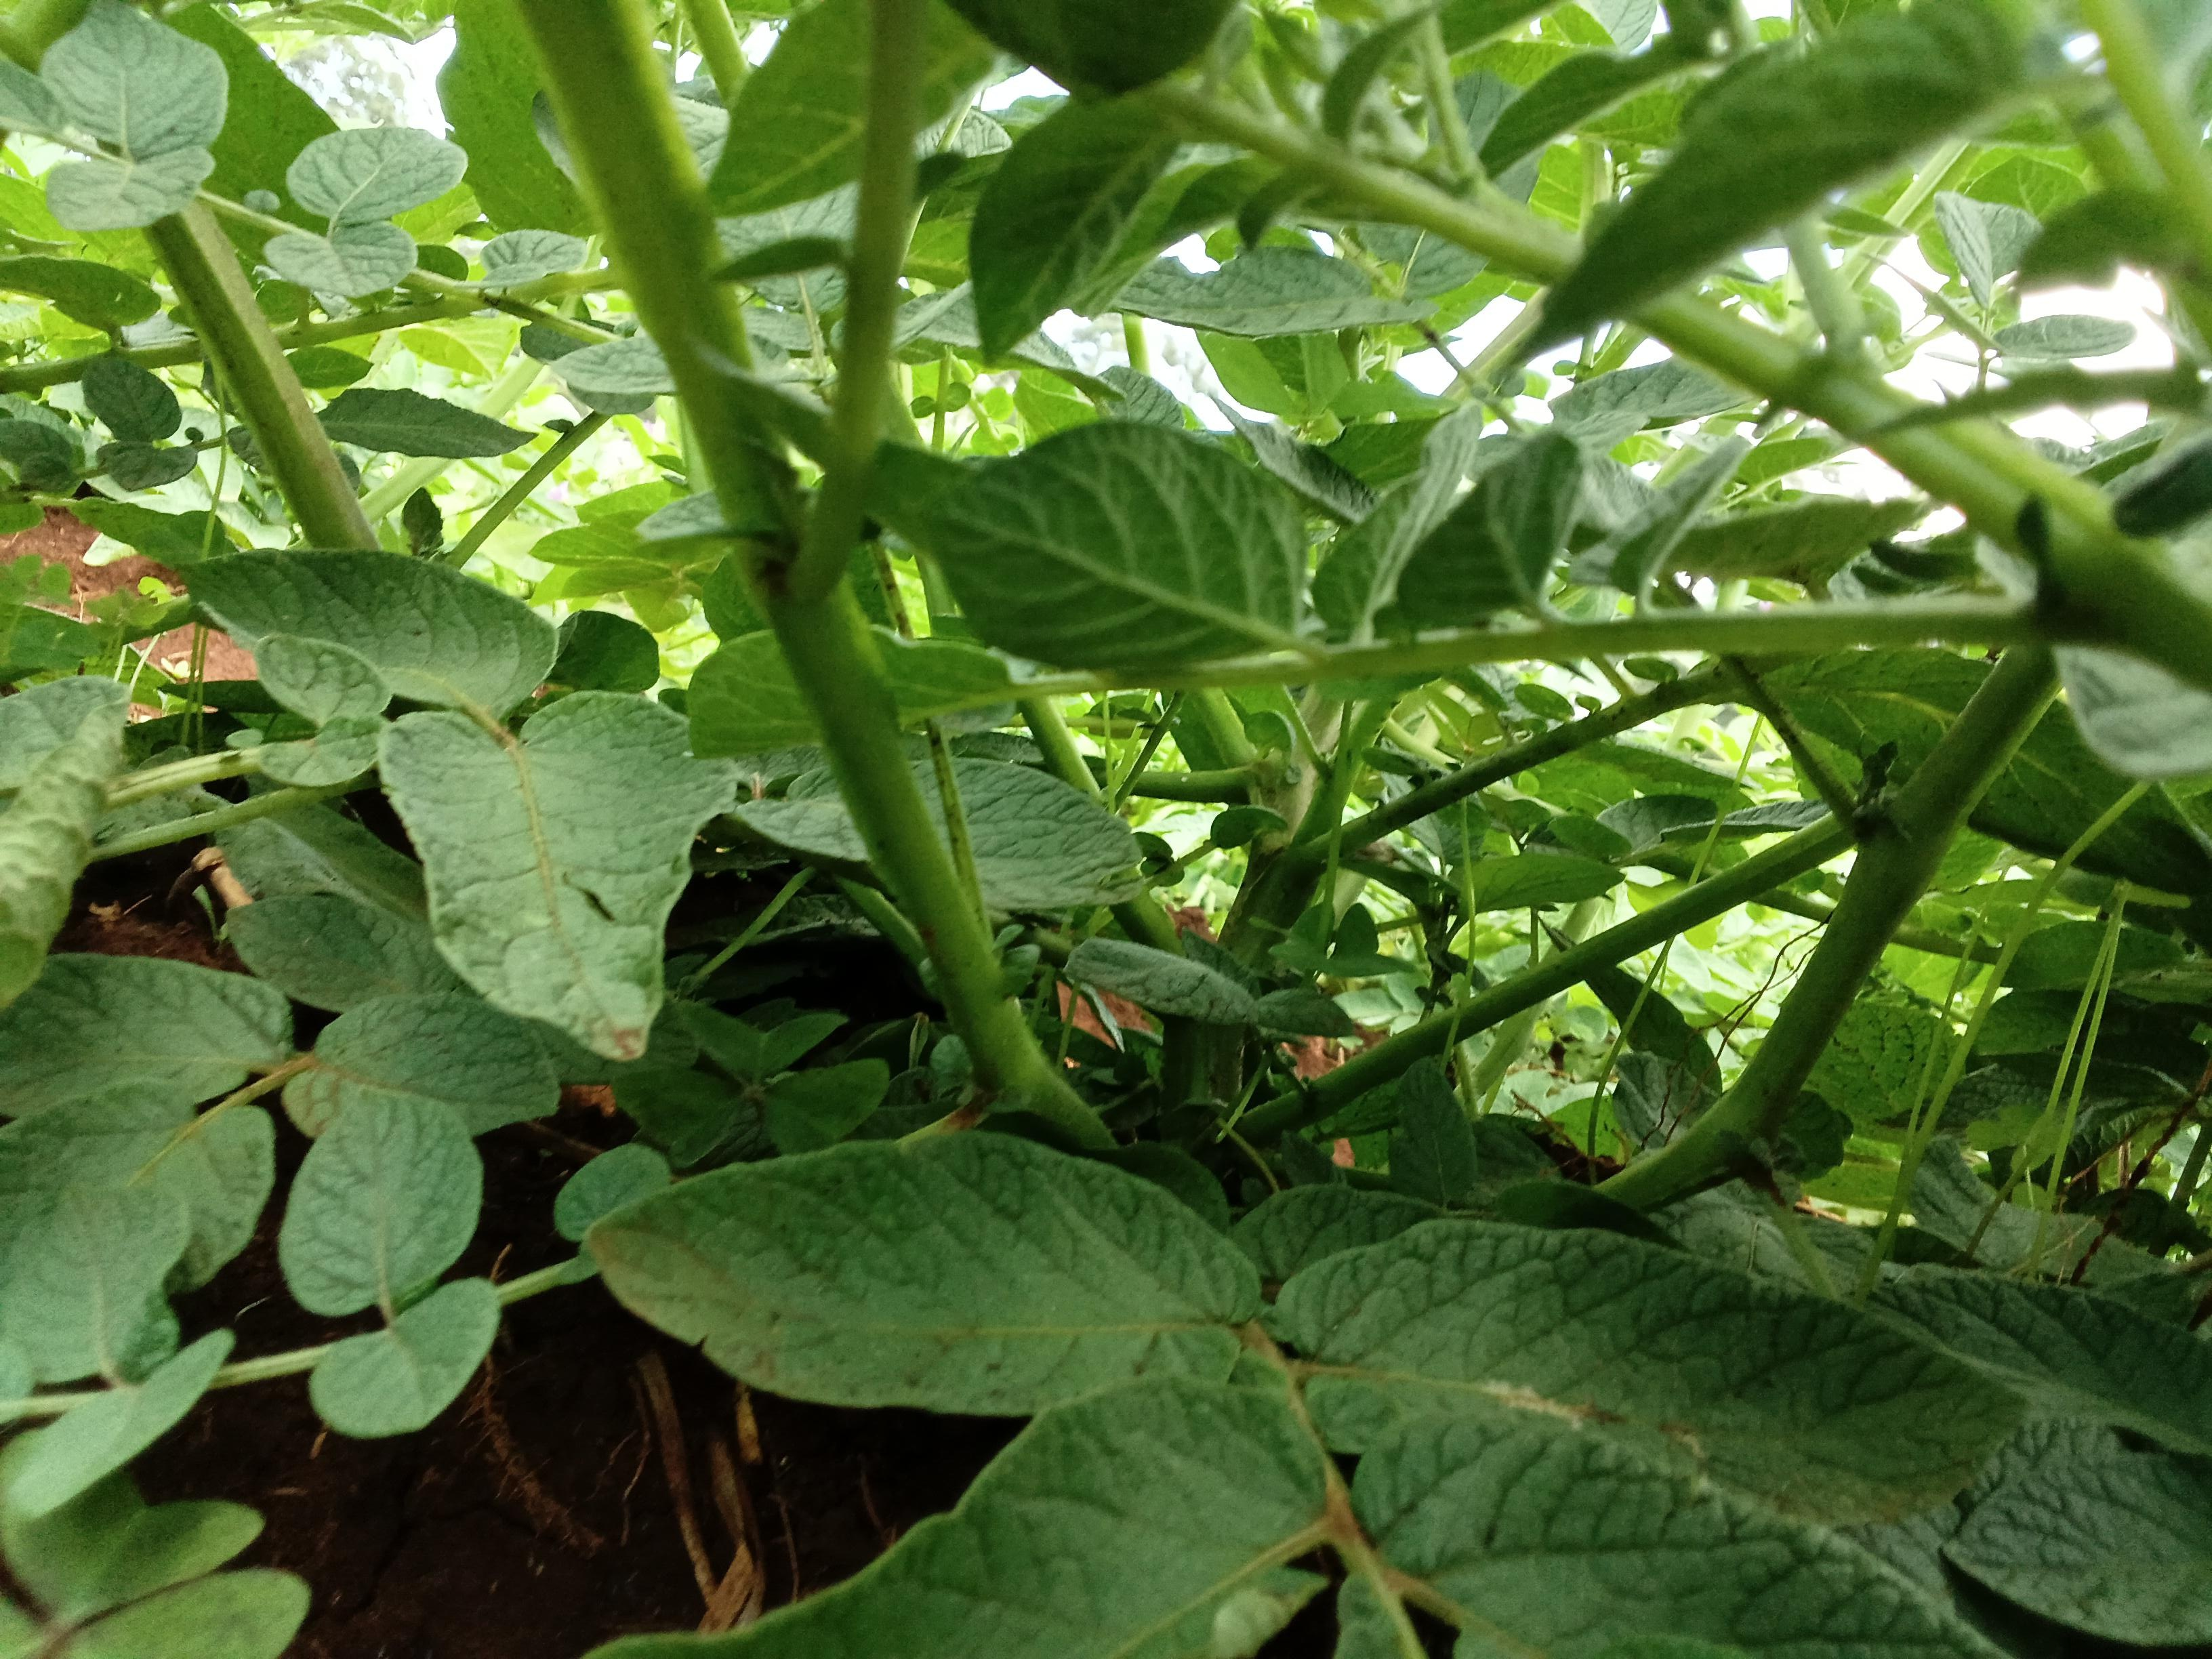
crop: potato
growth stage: flowering
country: Kenya
